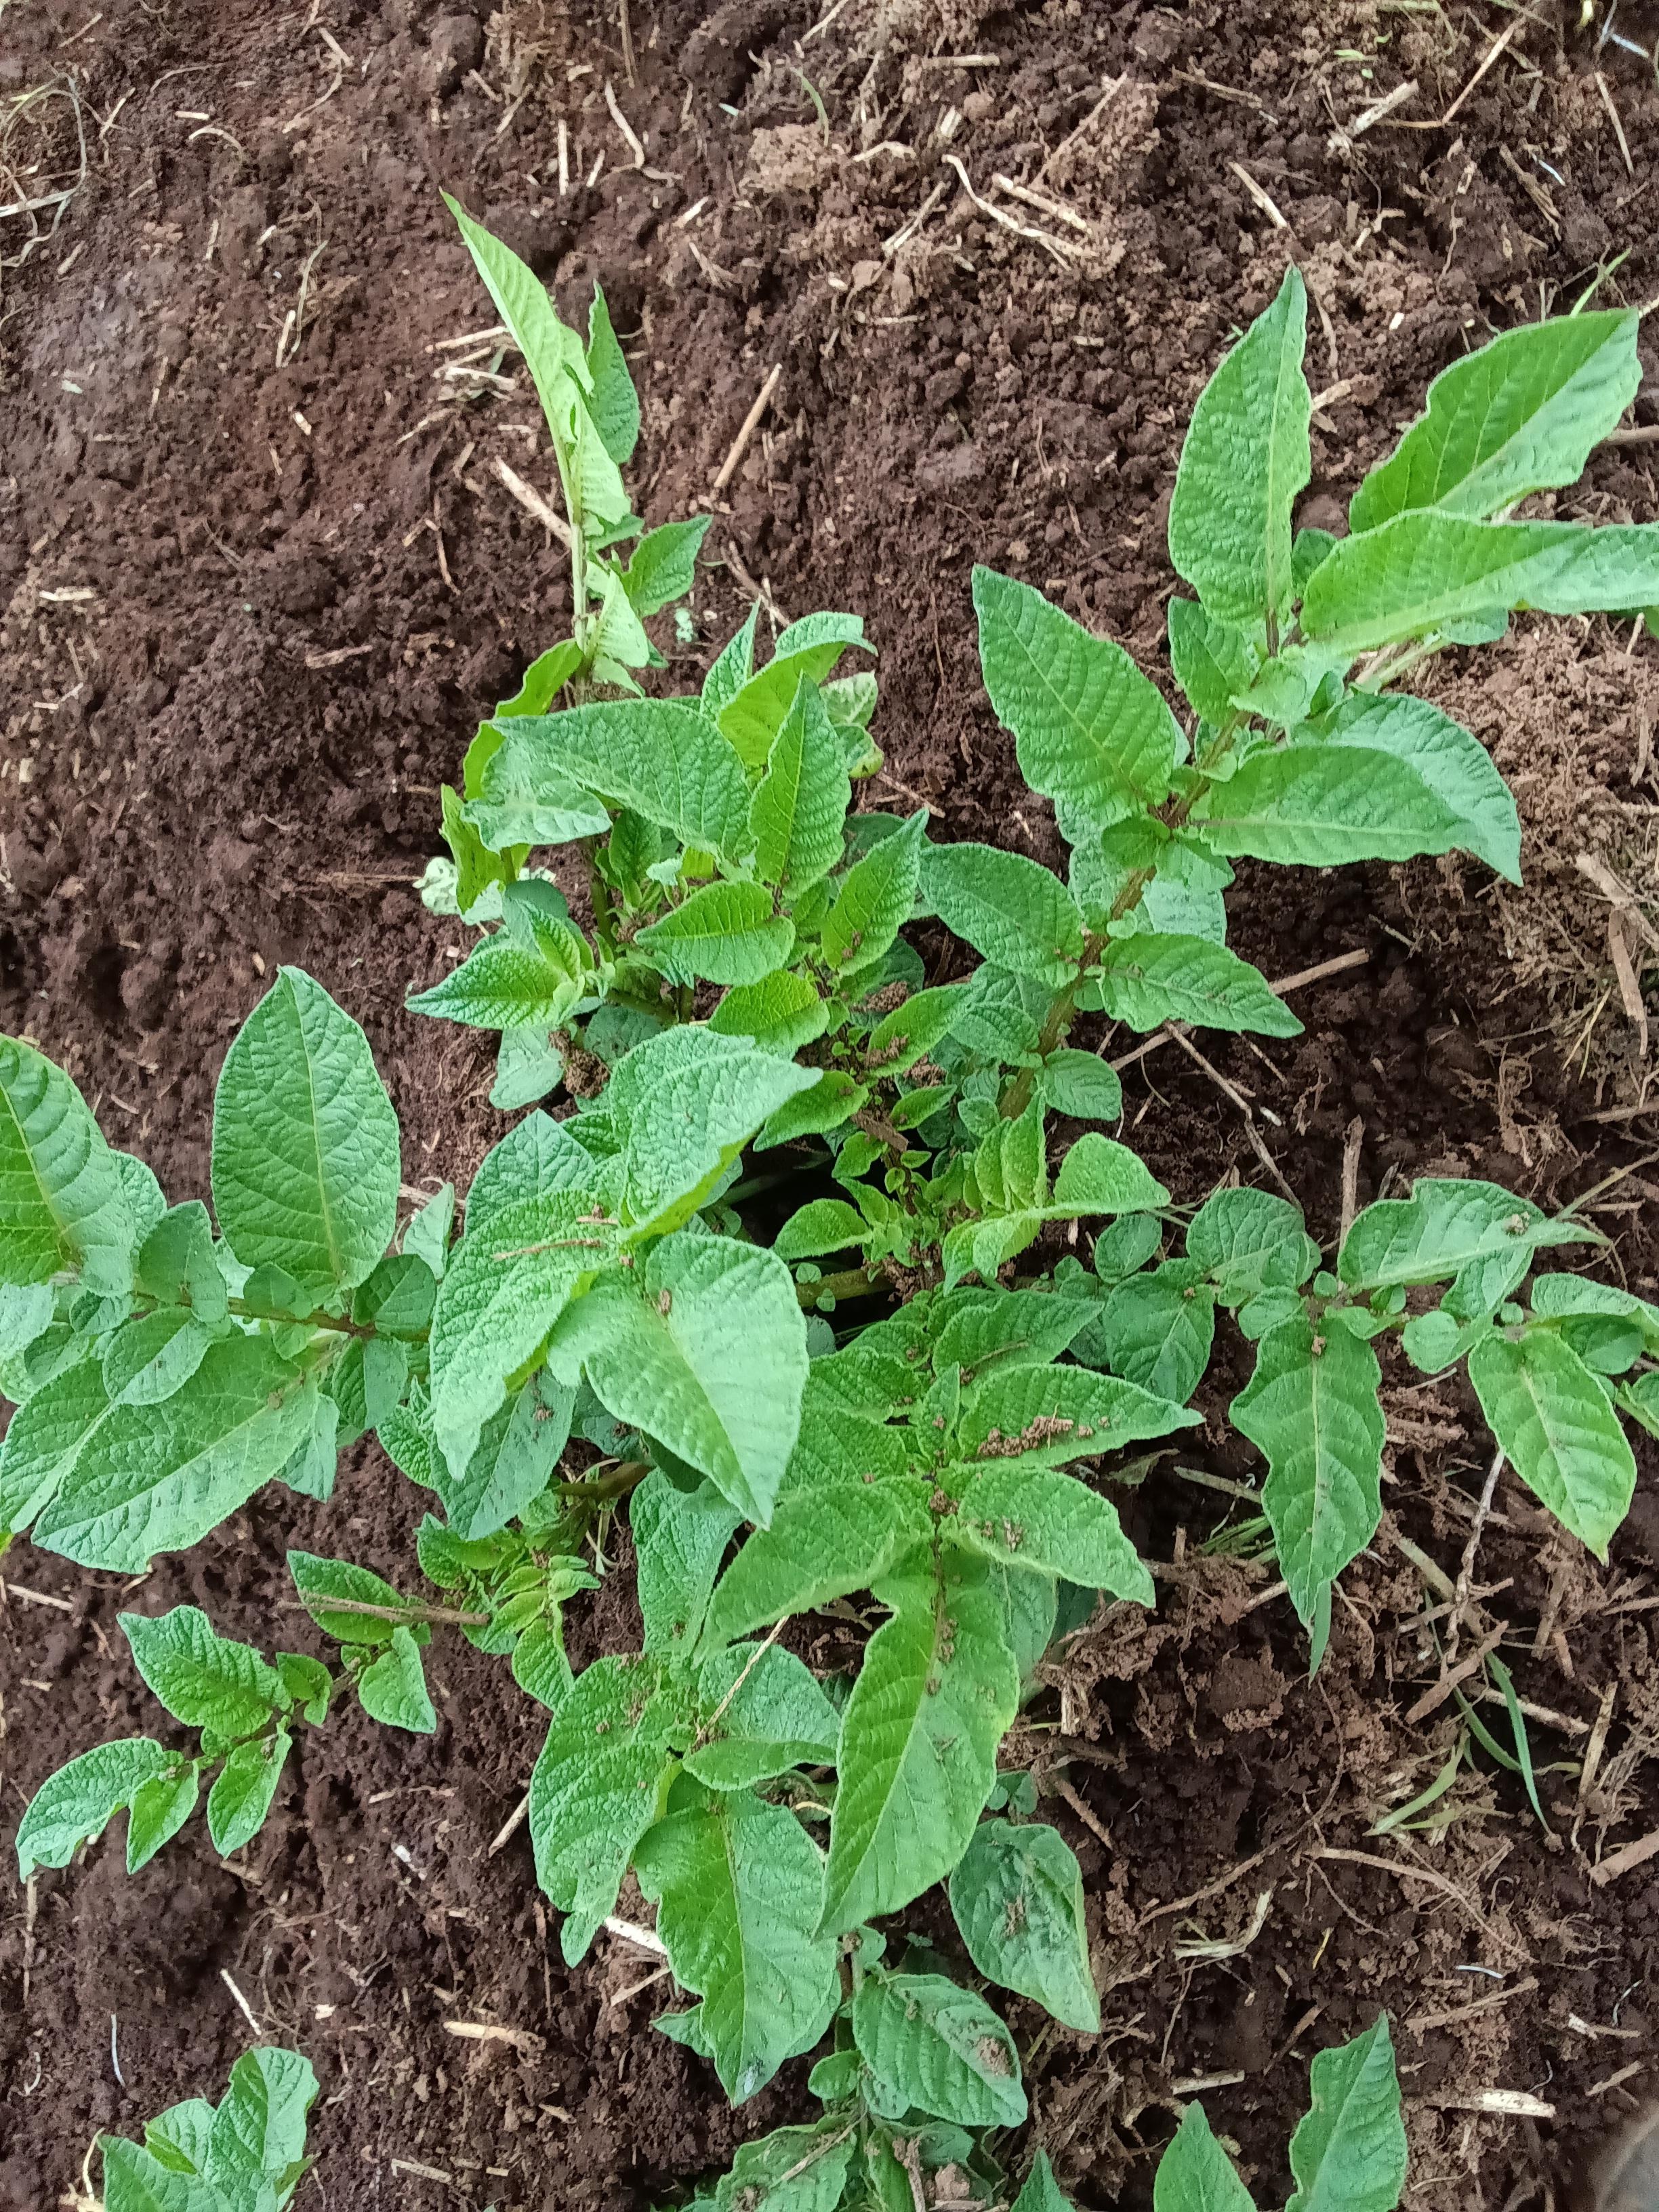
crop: potato
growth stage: vegetative
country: Kenya
